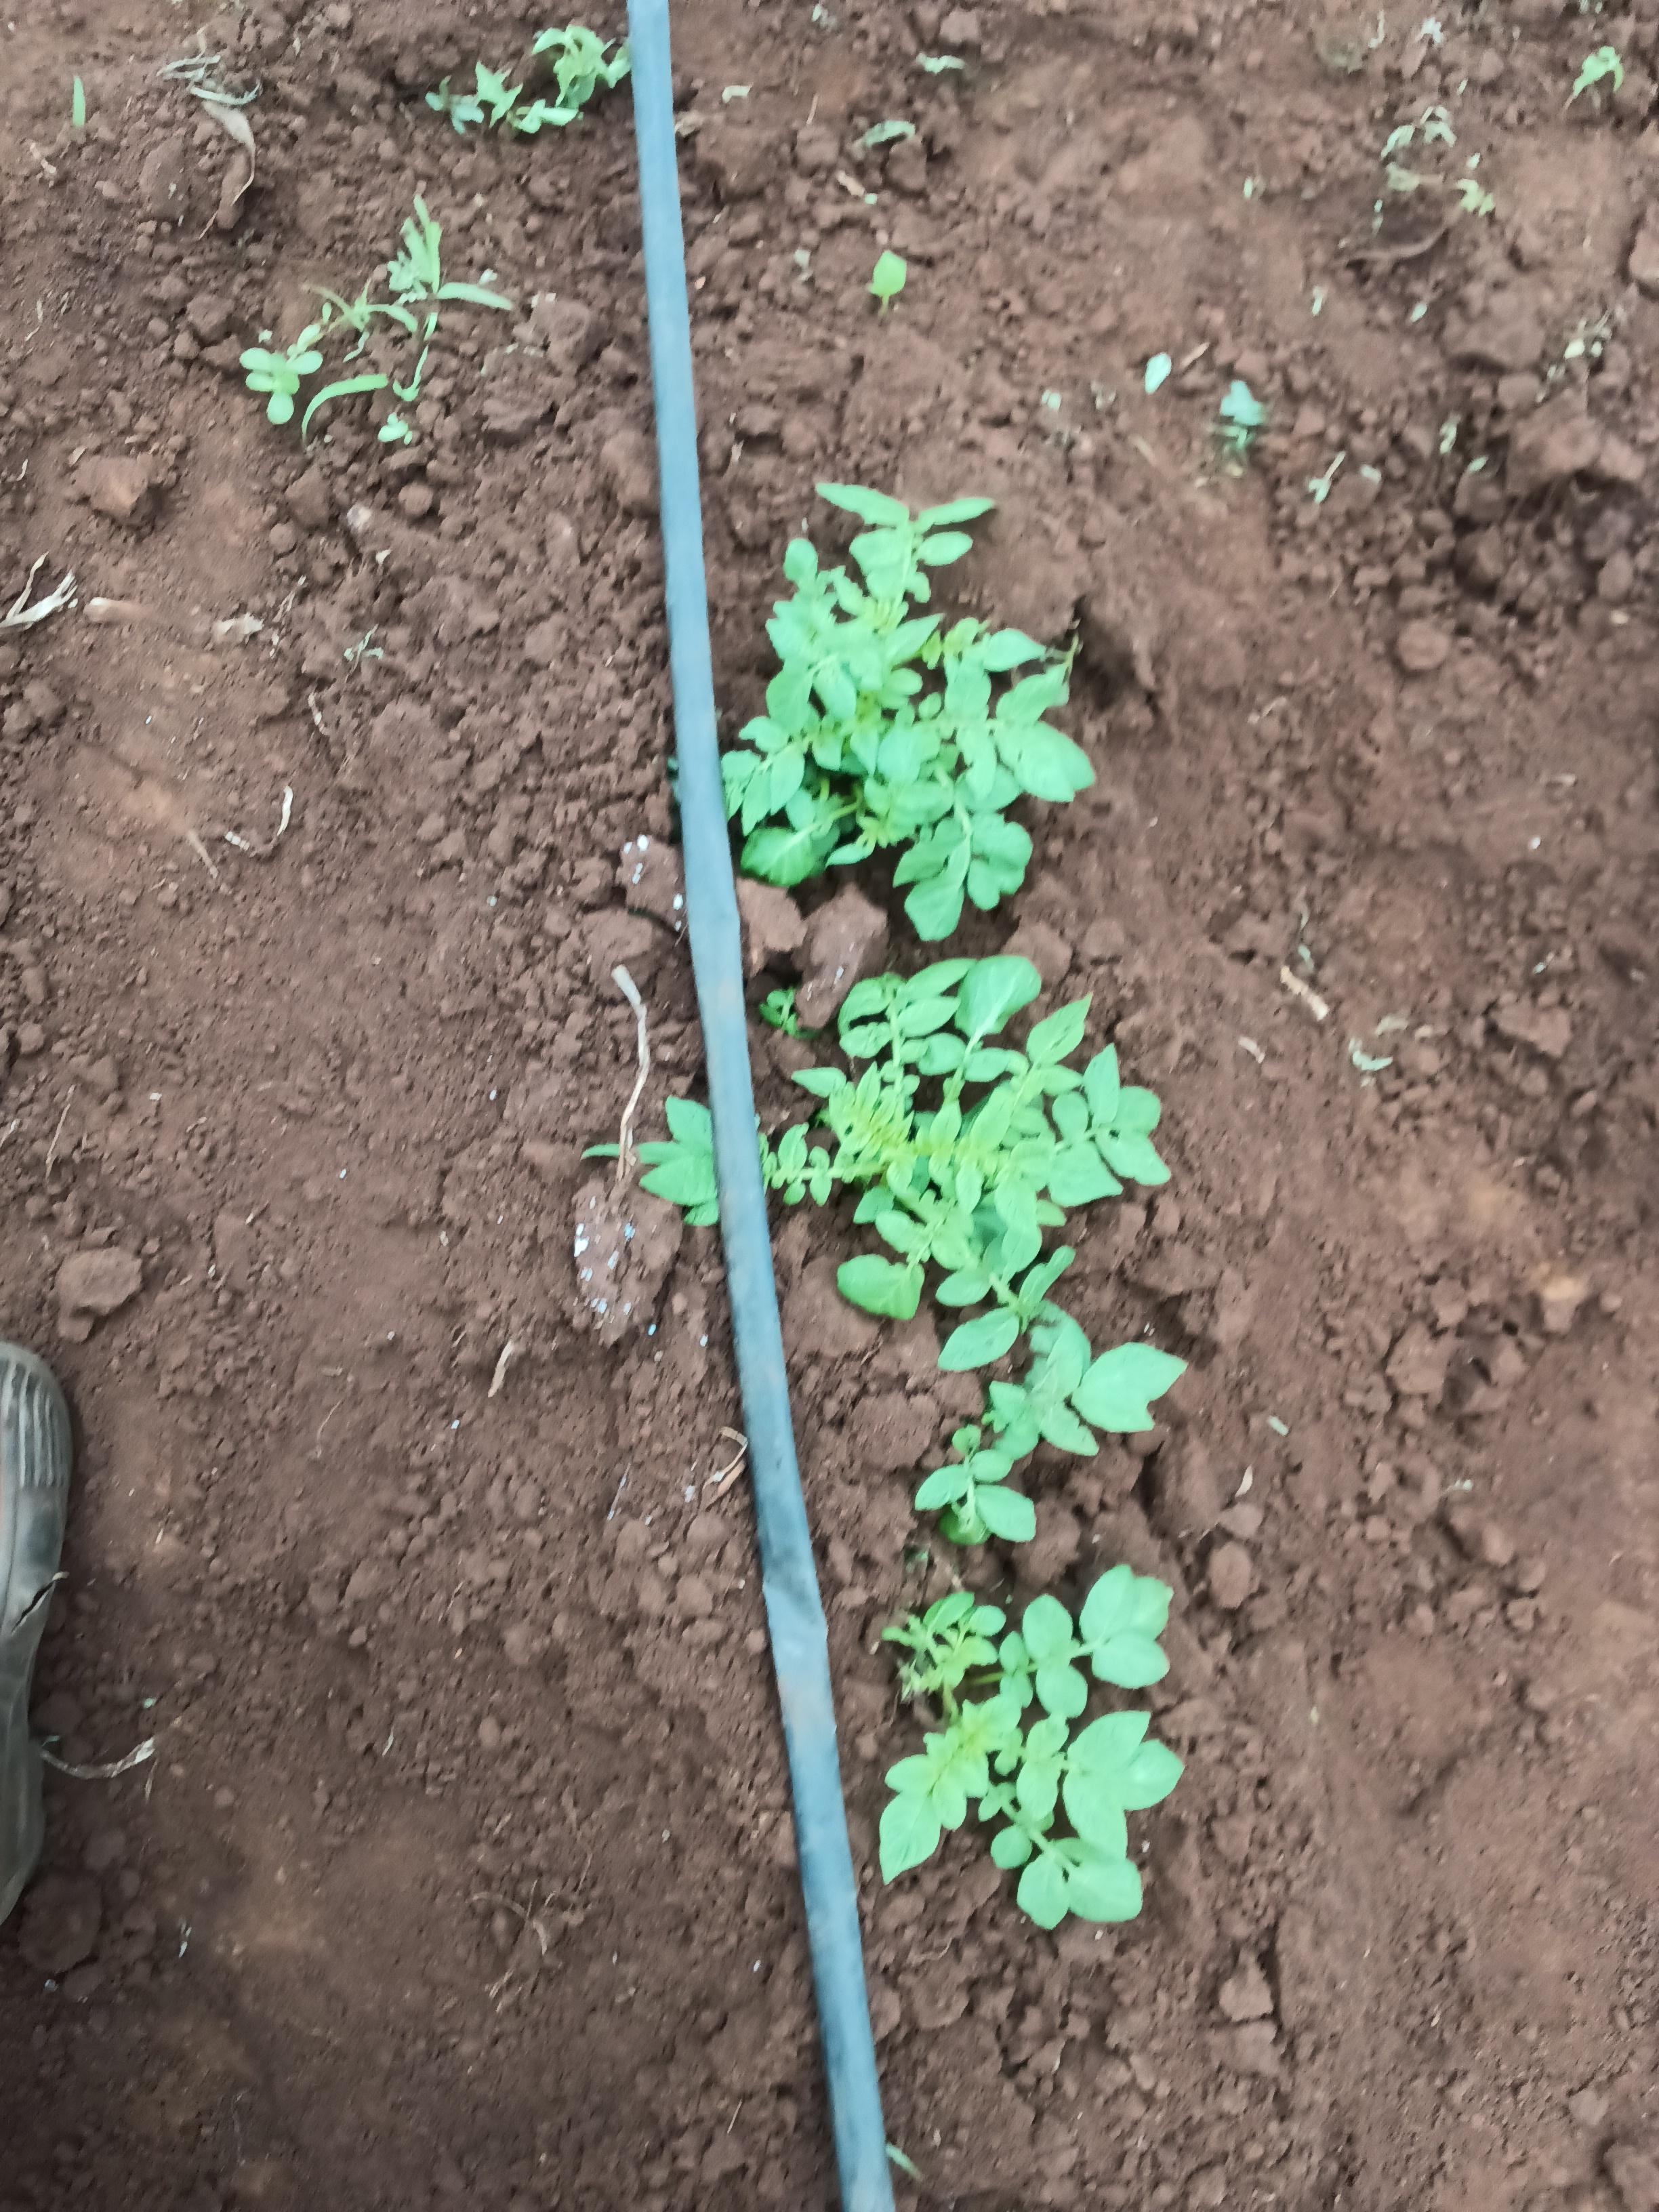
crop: potato
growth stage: sprouting emergence
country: Kenya
